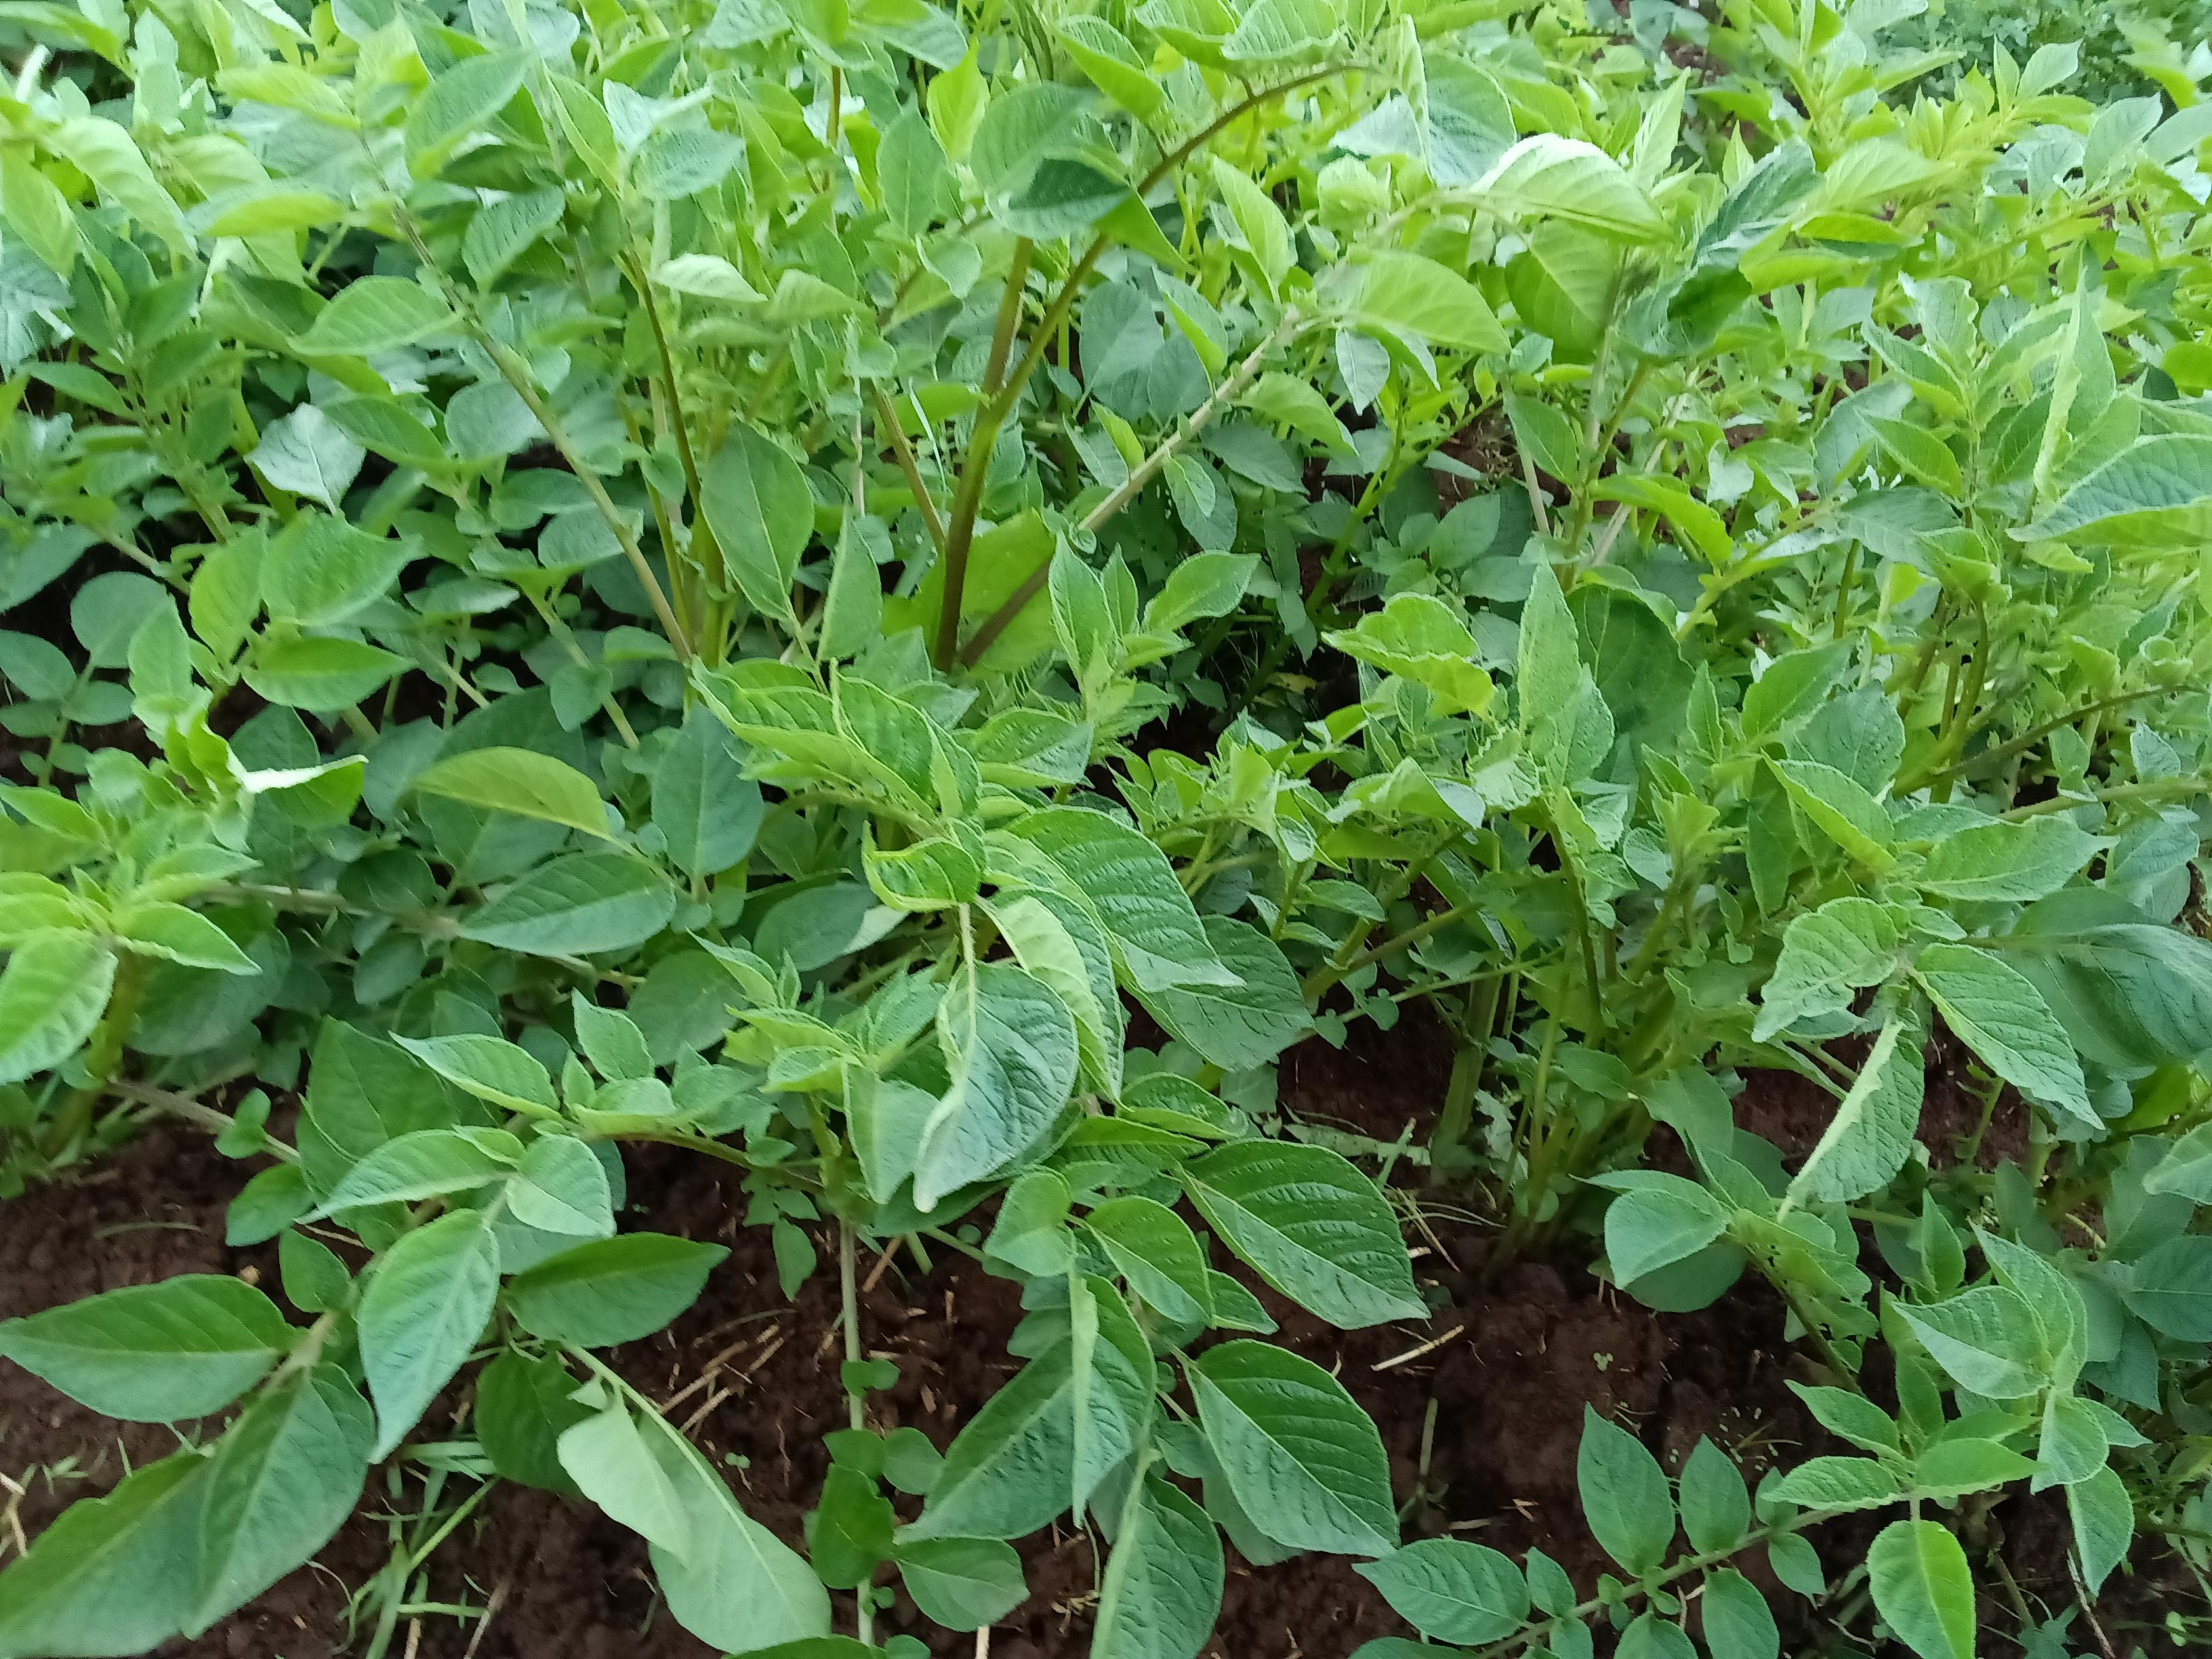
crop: potato
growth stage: vegetative
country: Kenya
